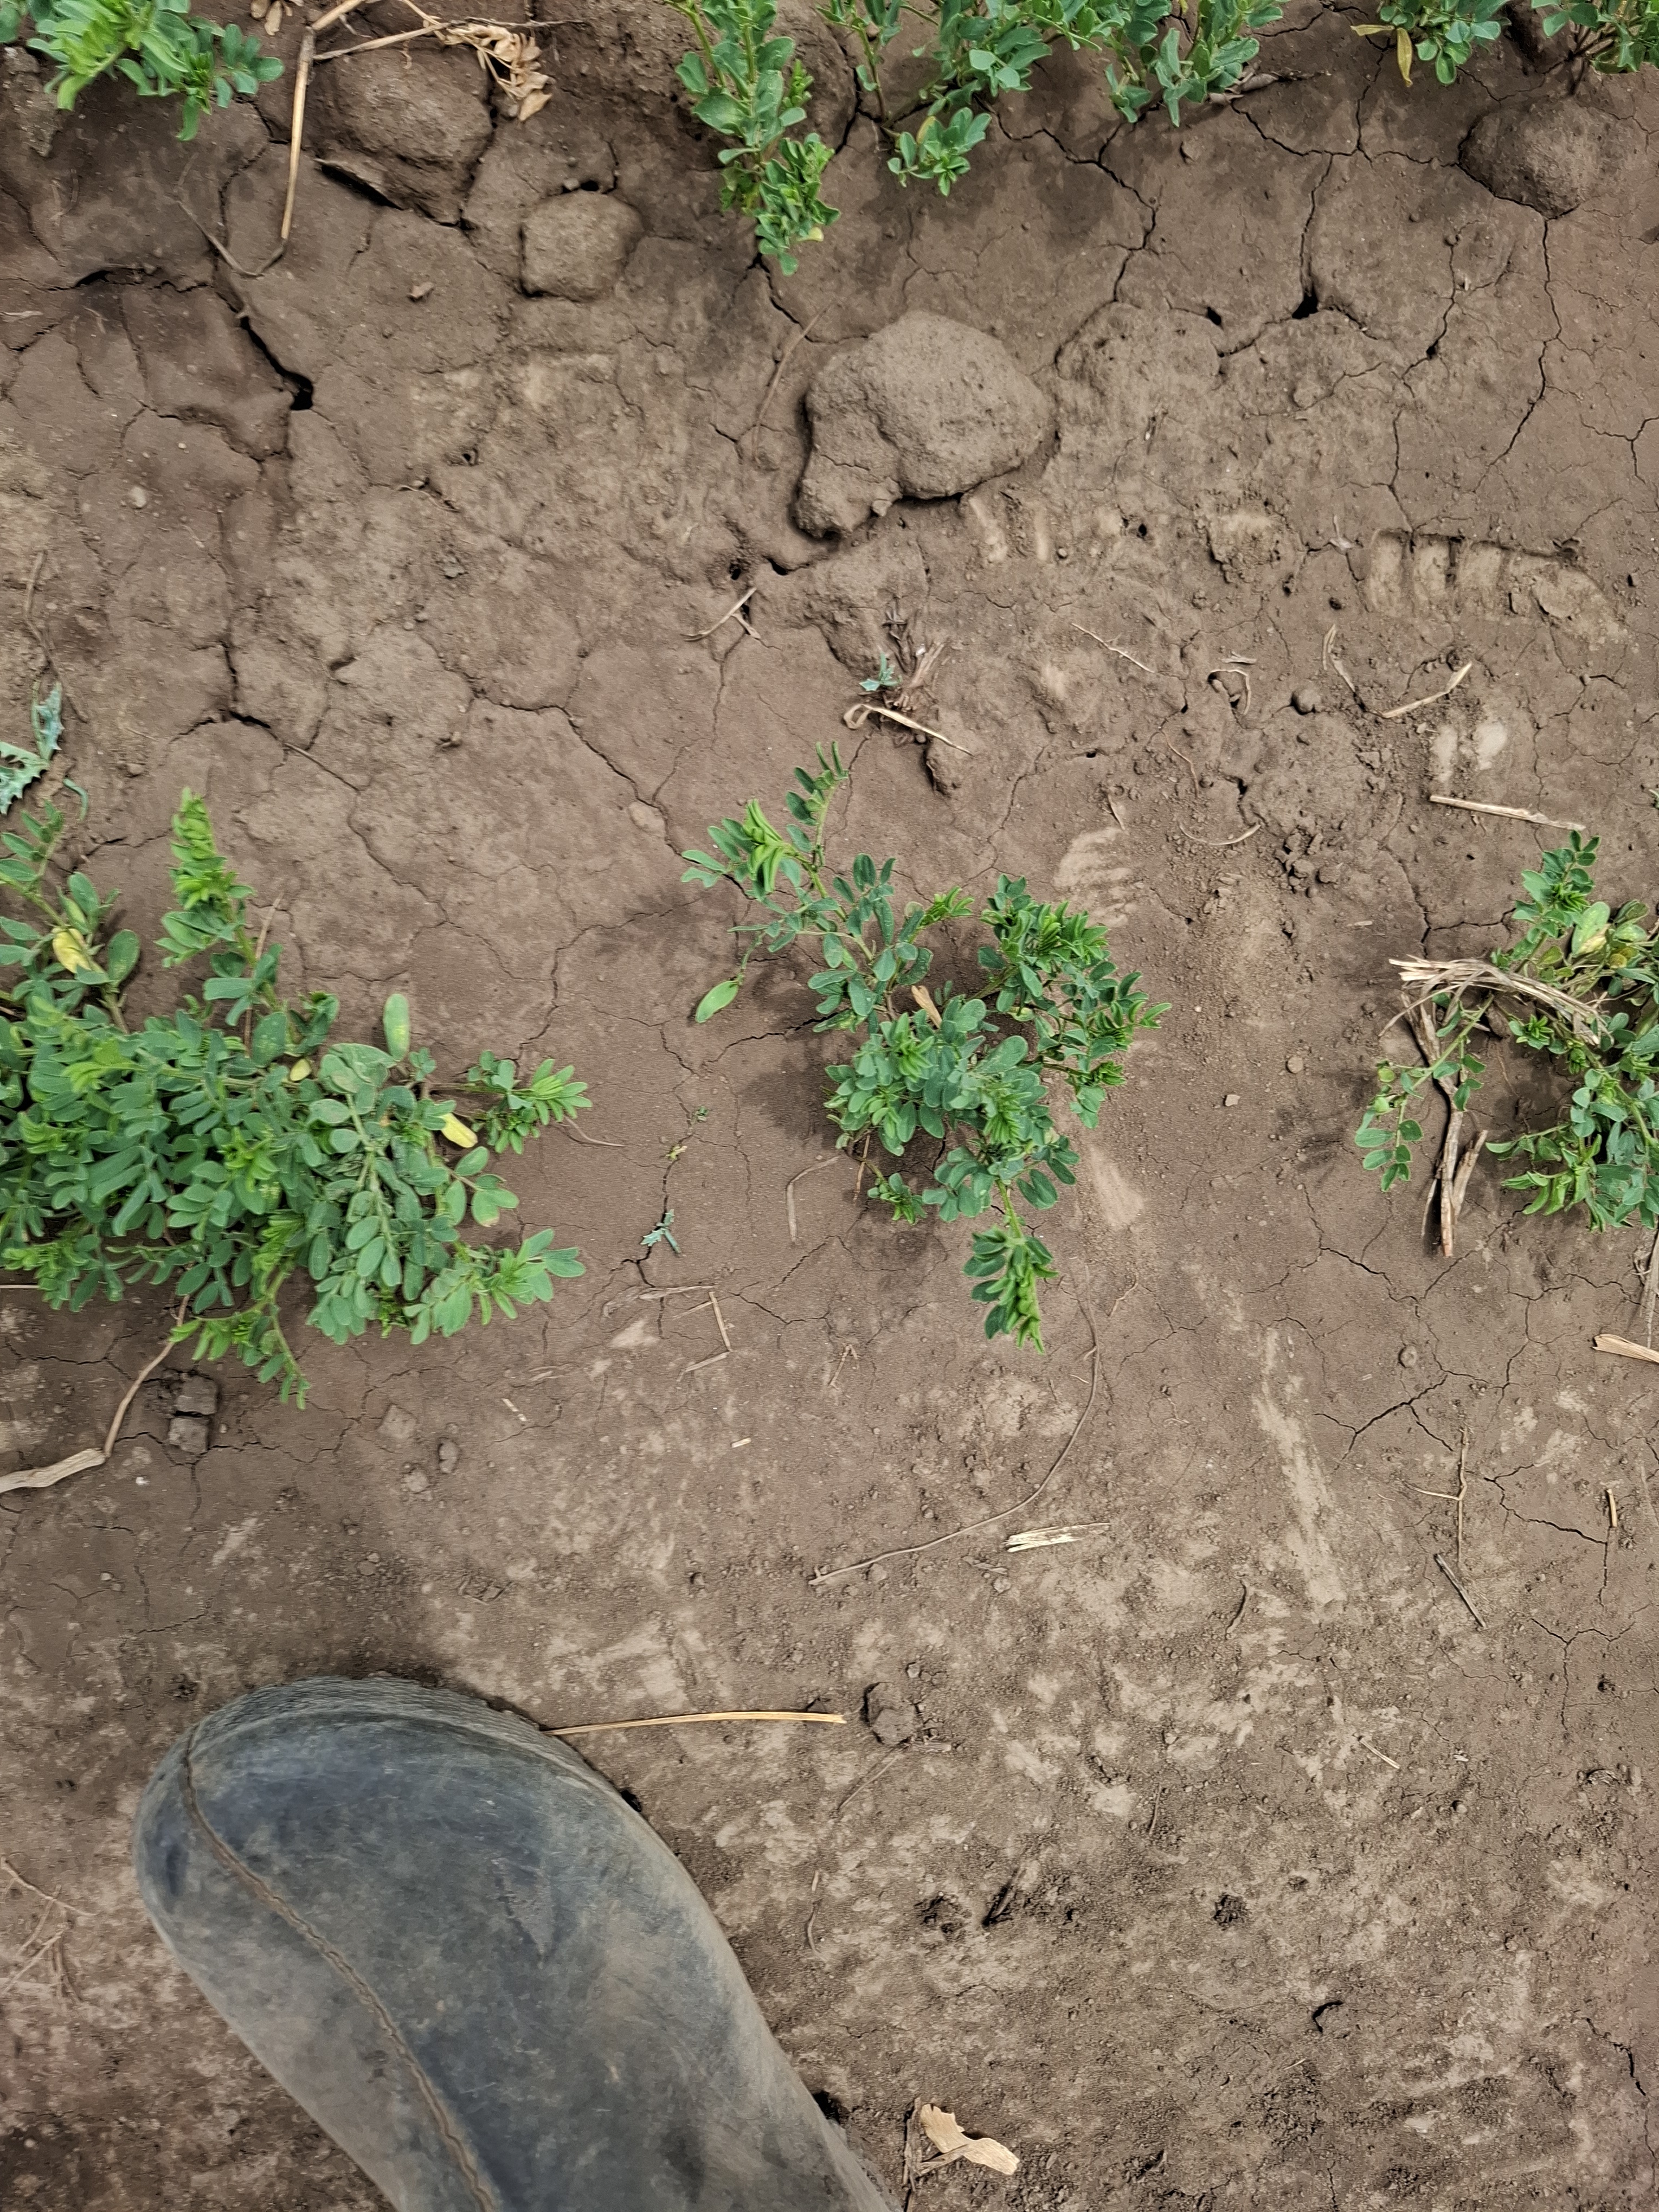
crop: lentil
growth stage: vegetative
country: Tanzania
